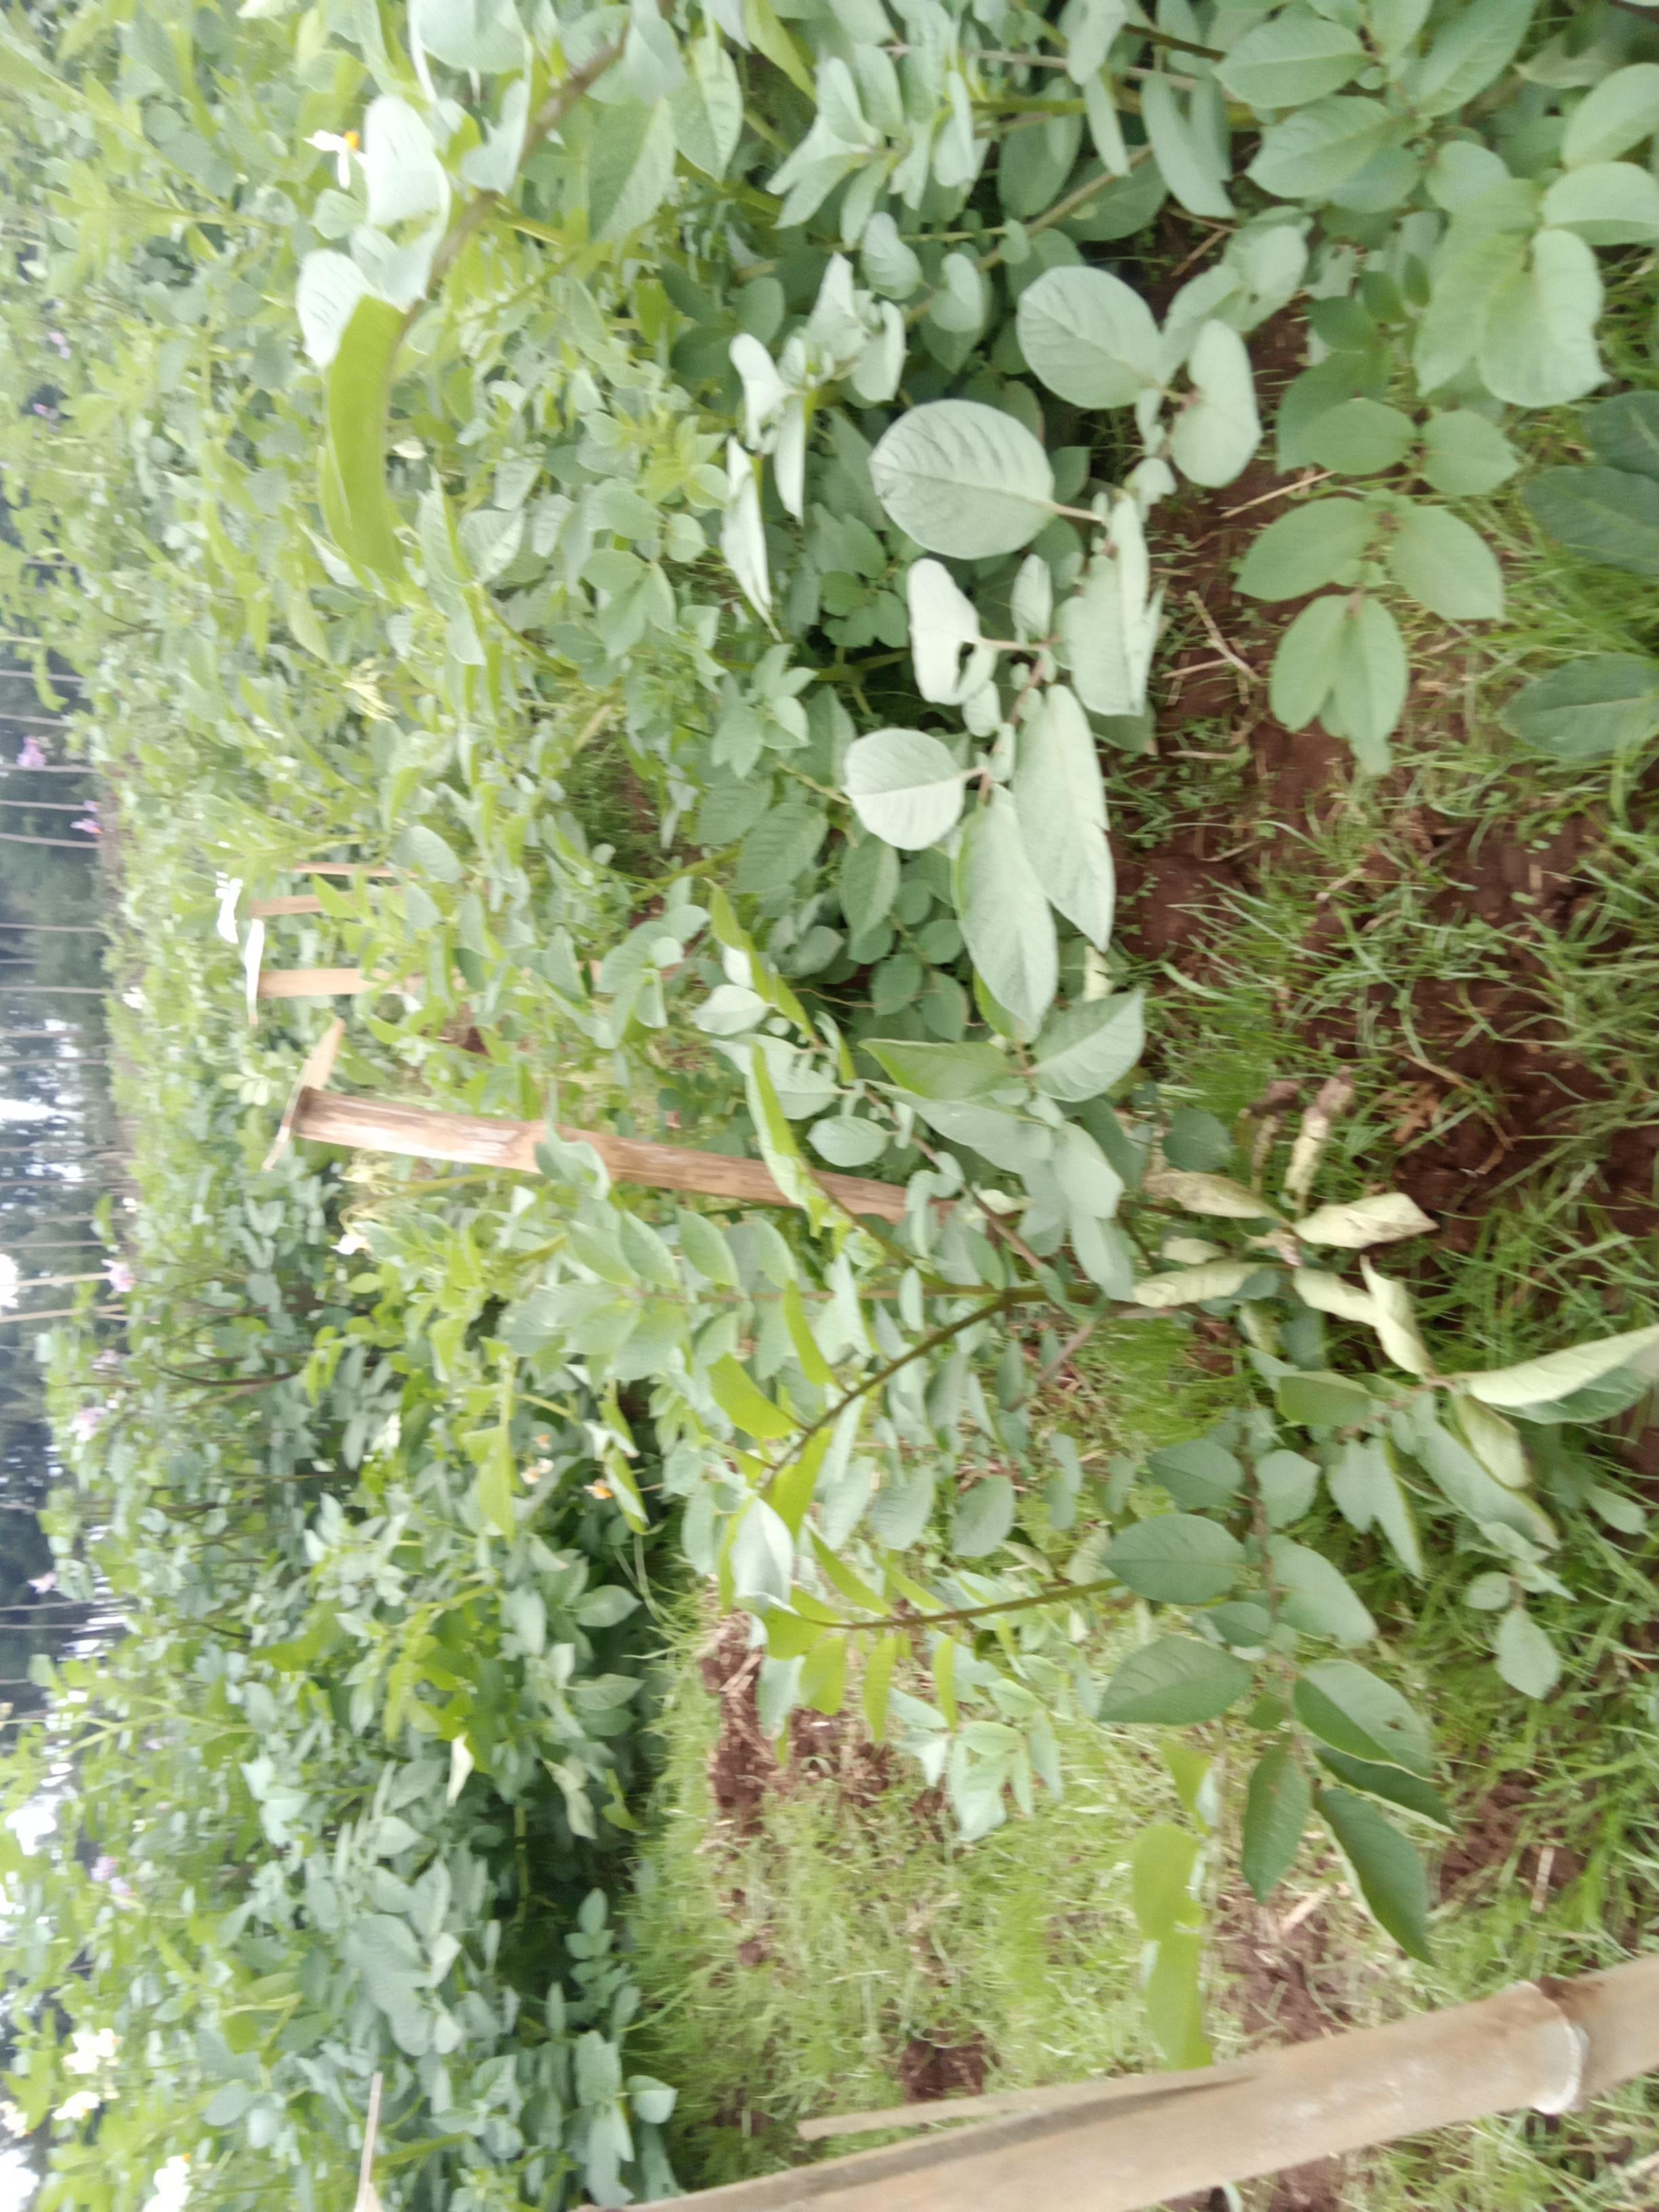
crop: potato
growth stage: vegetative
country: Kenya
